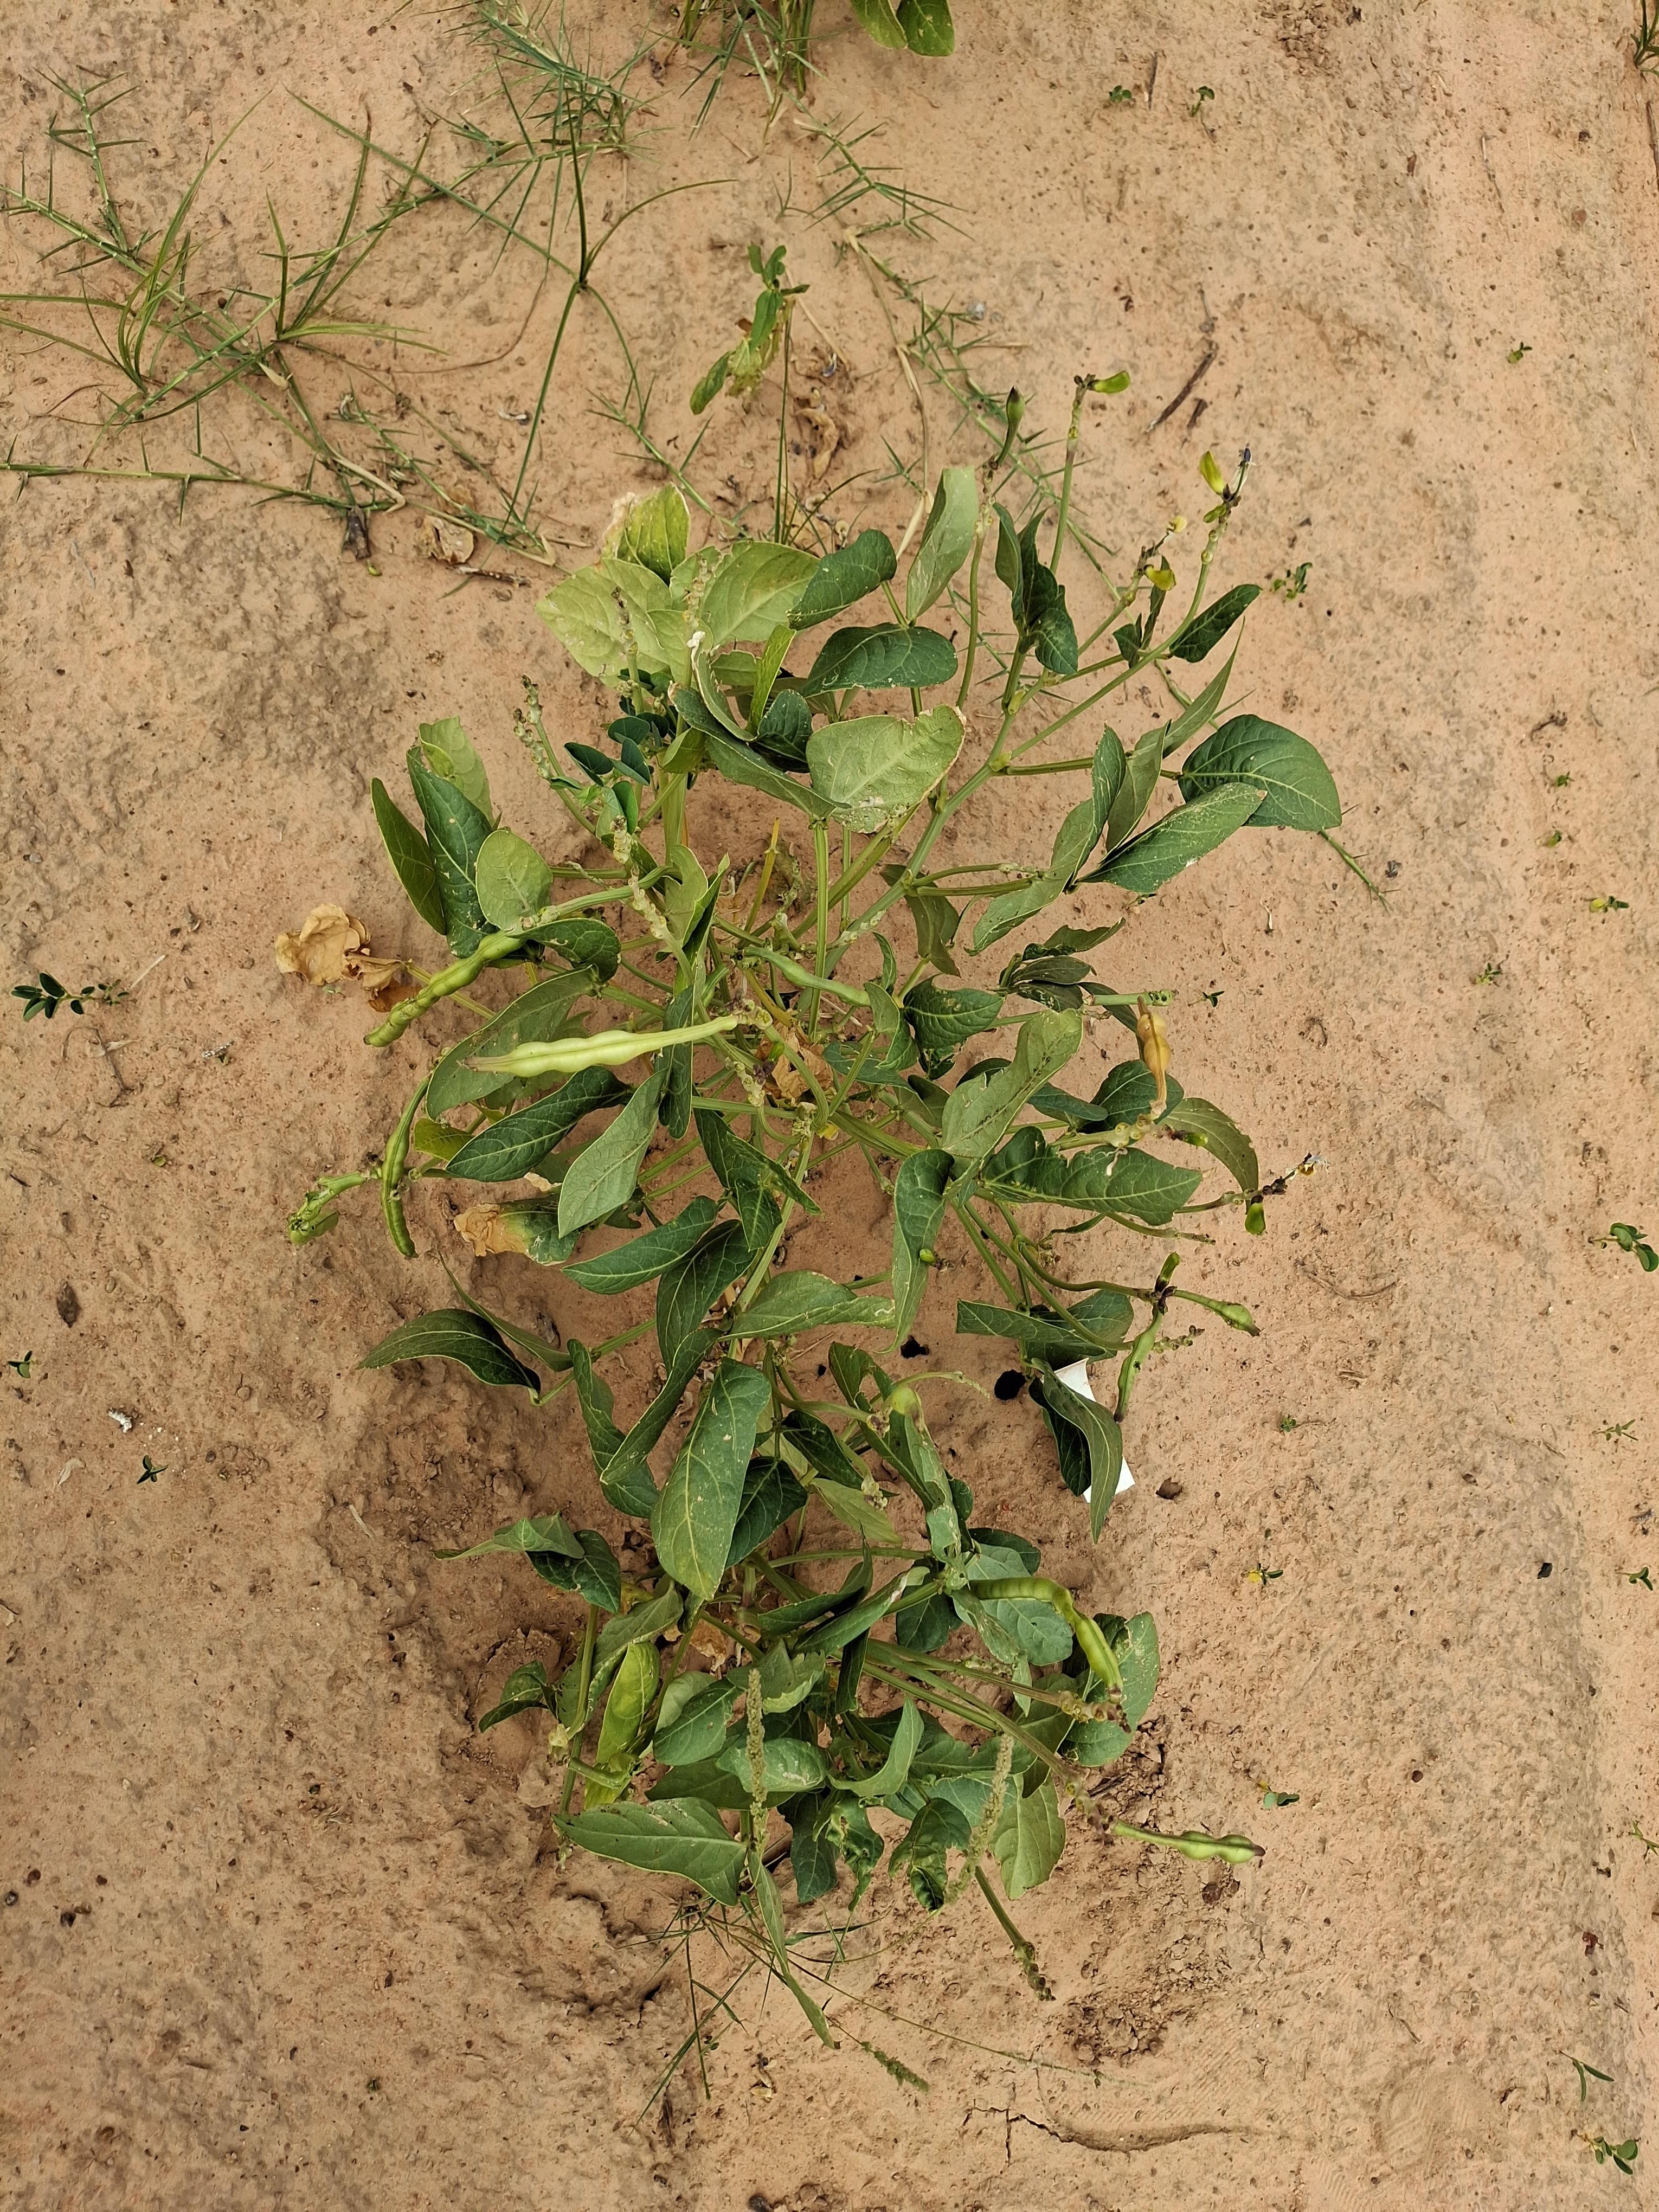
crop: cowpea
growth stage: harvest maturity
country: Nigeria
